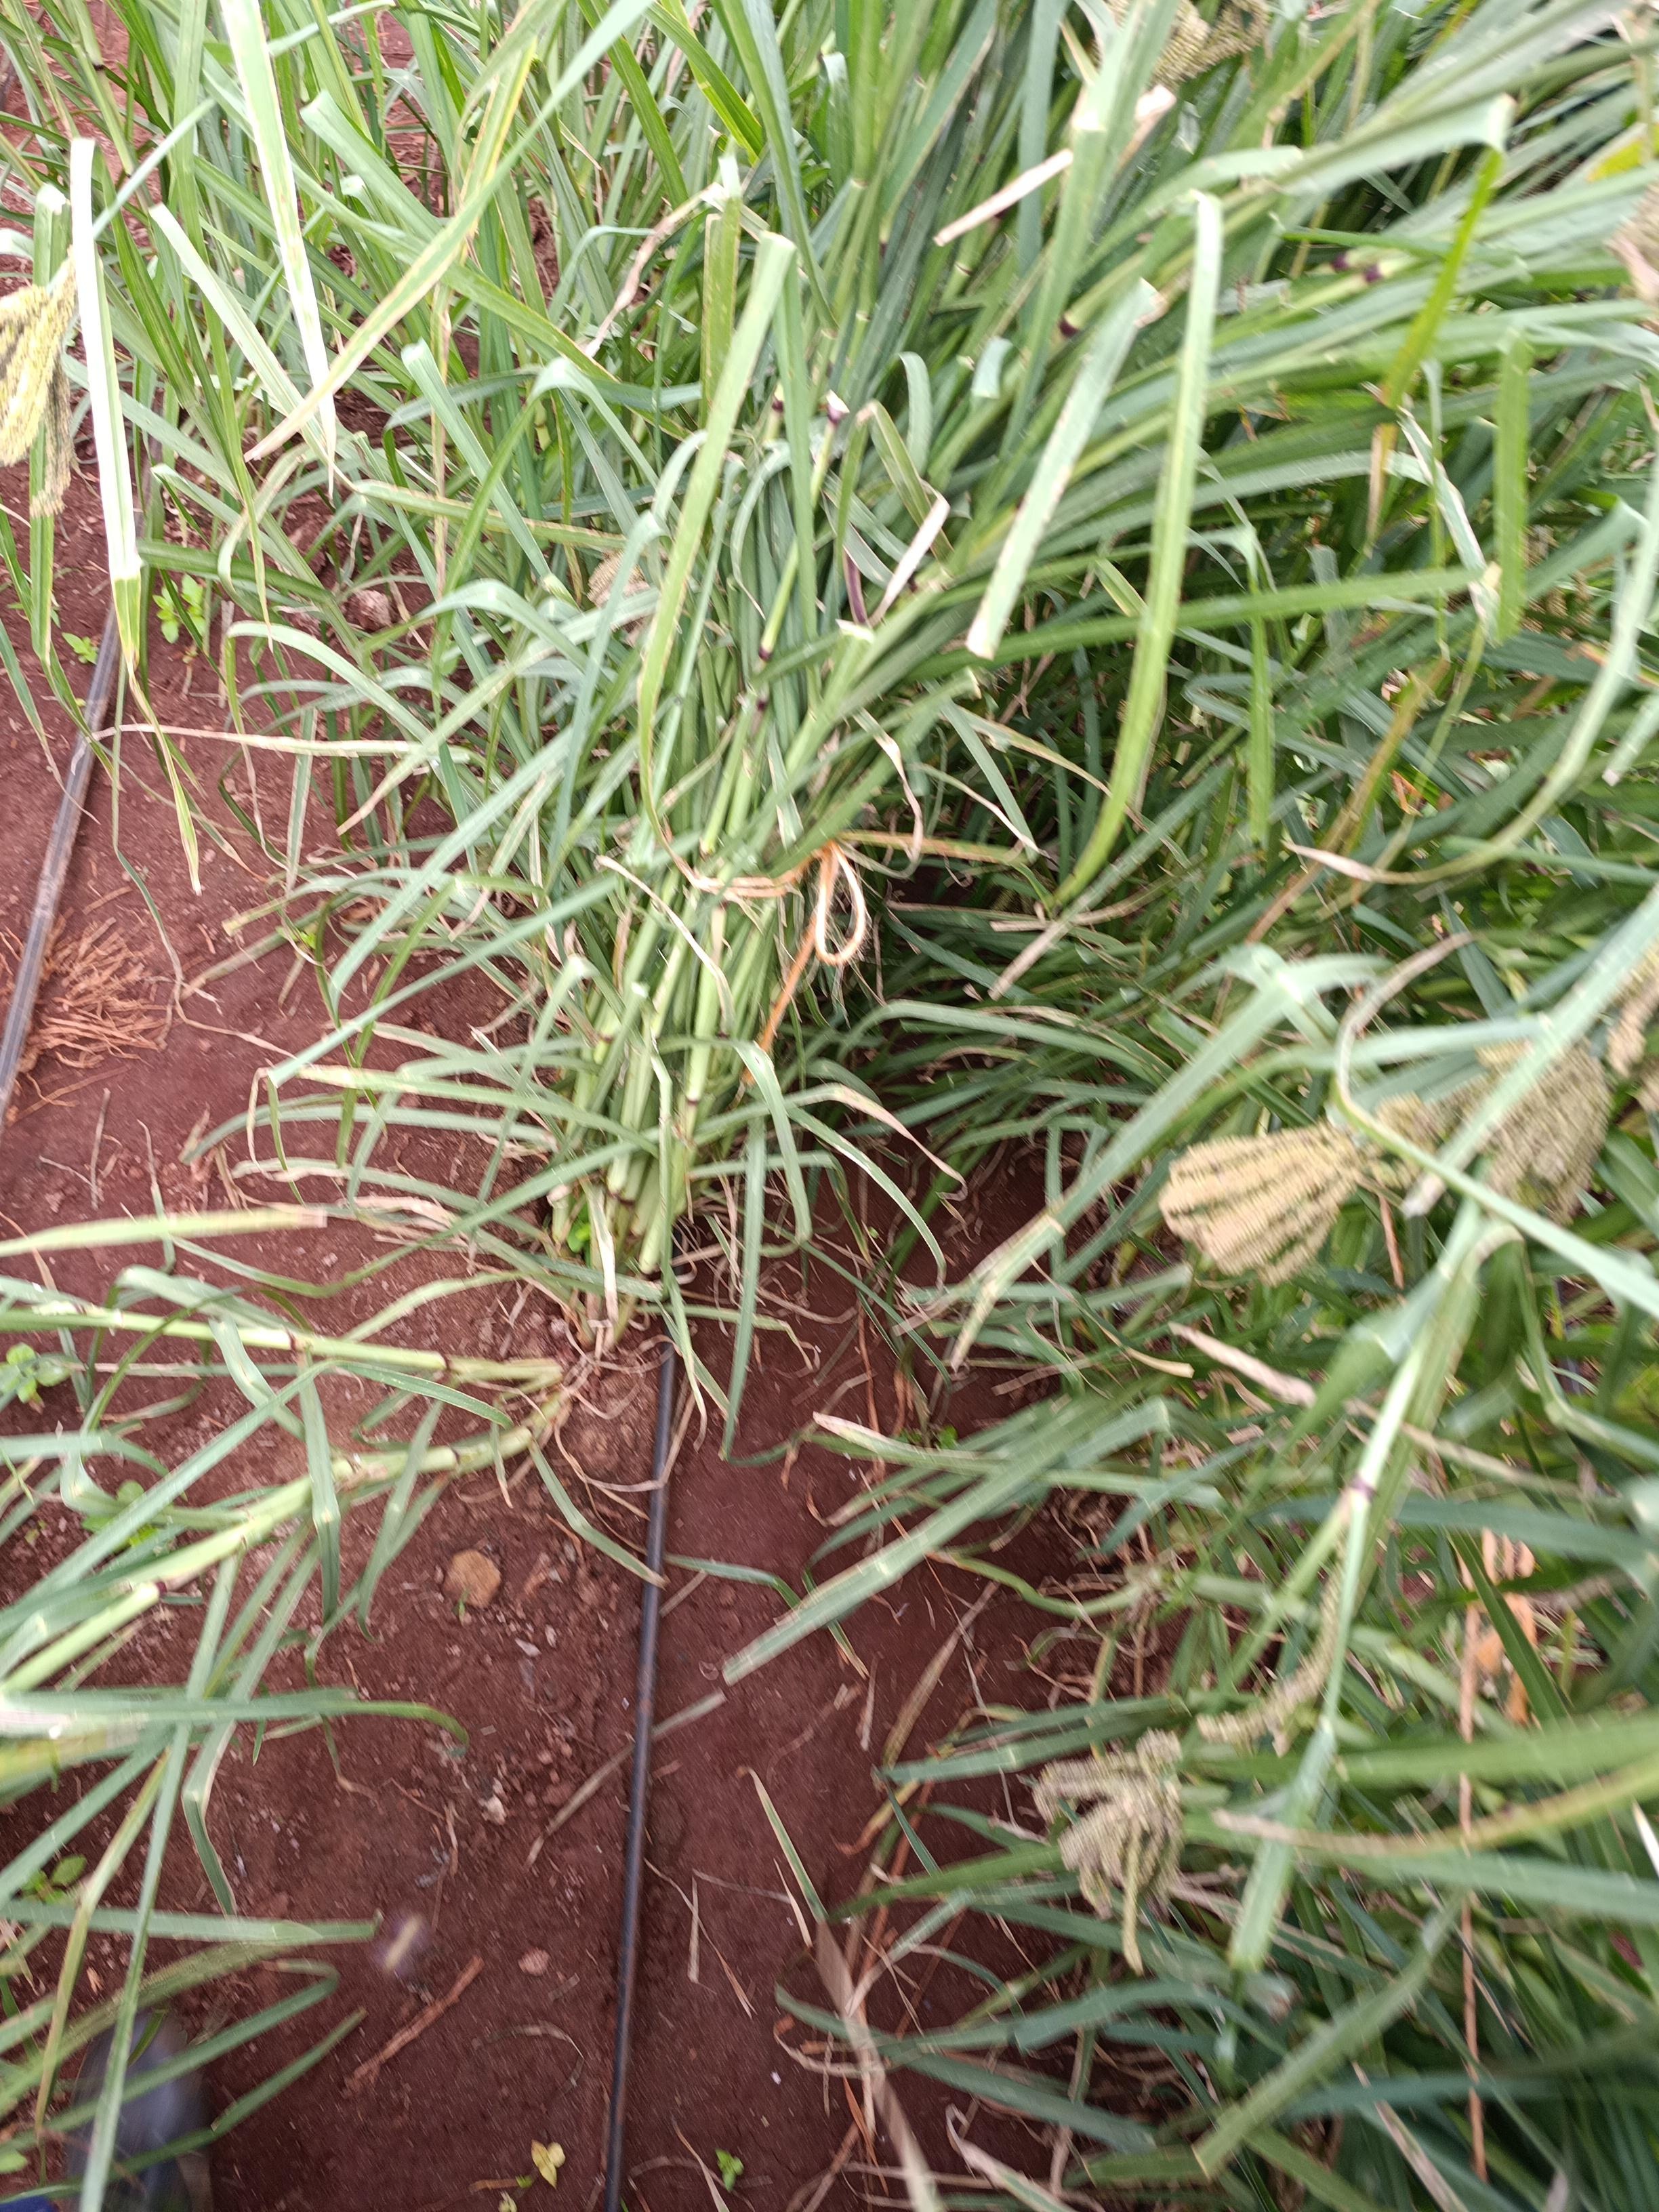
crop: finger millet
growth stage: filling grain
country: Kenya
